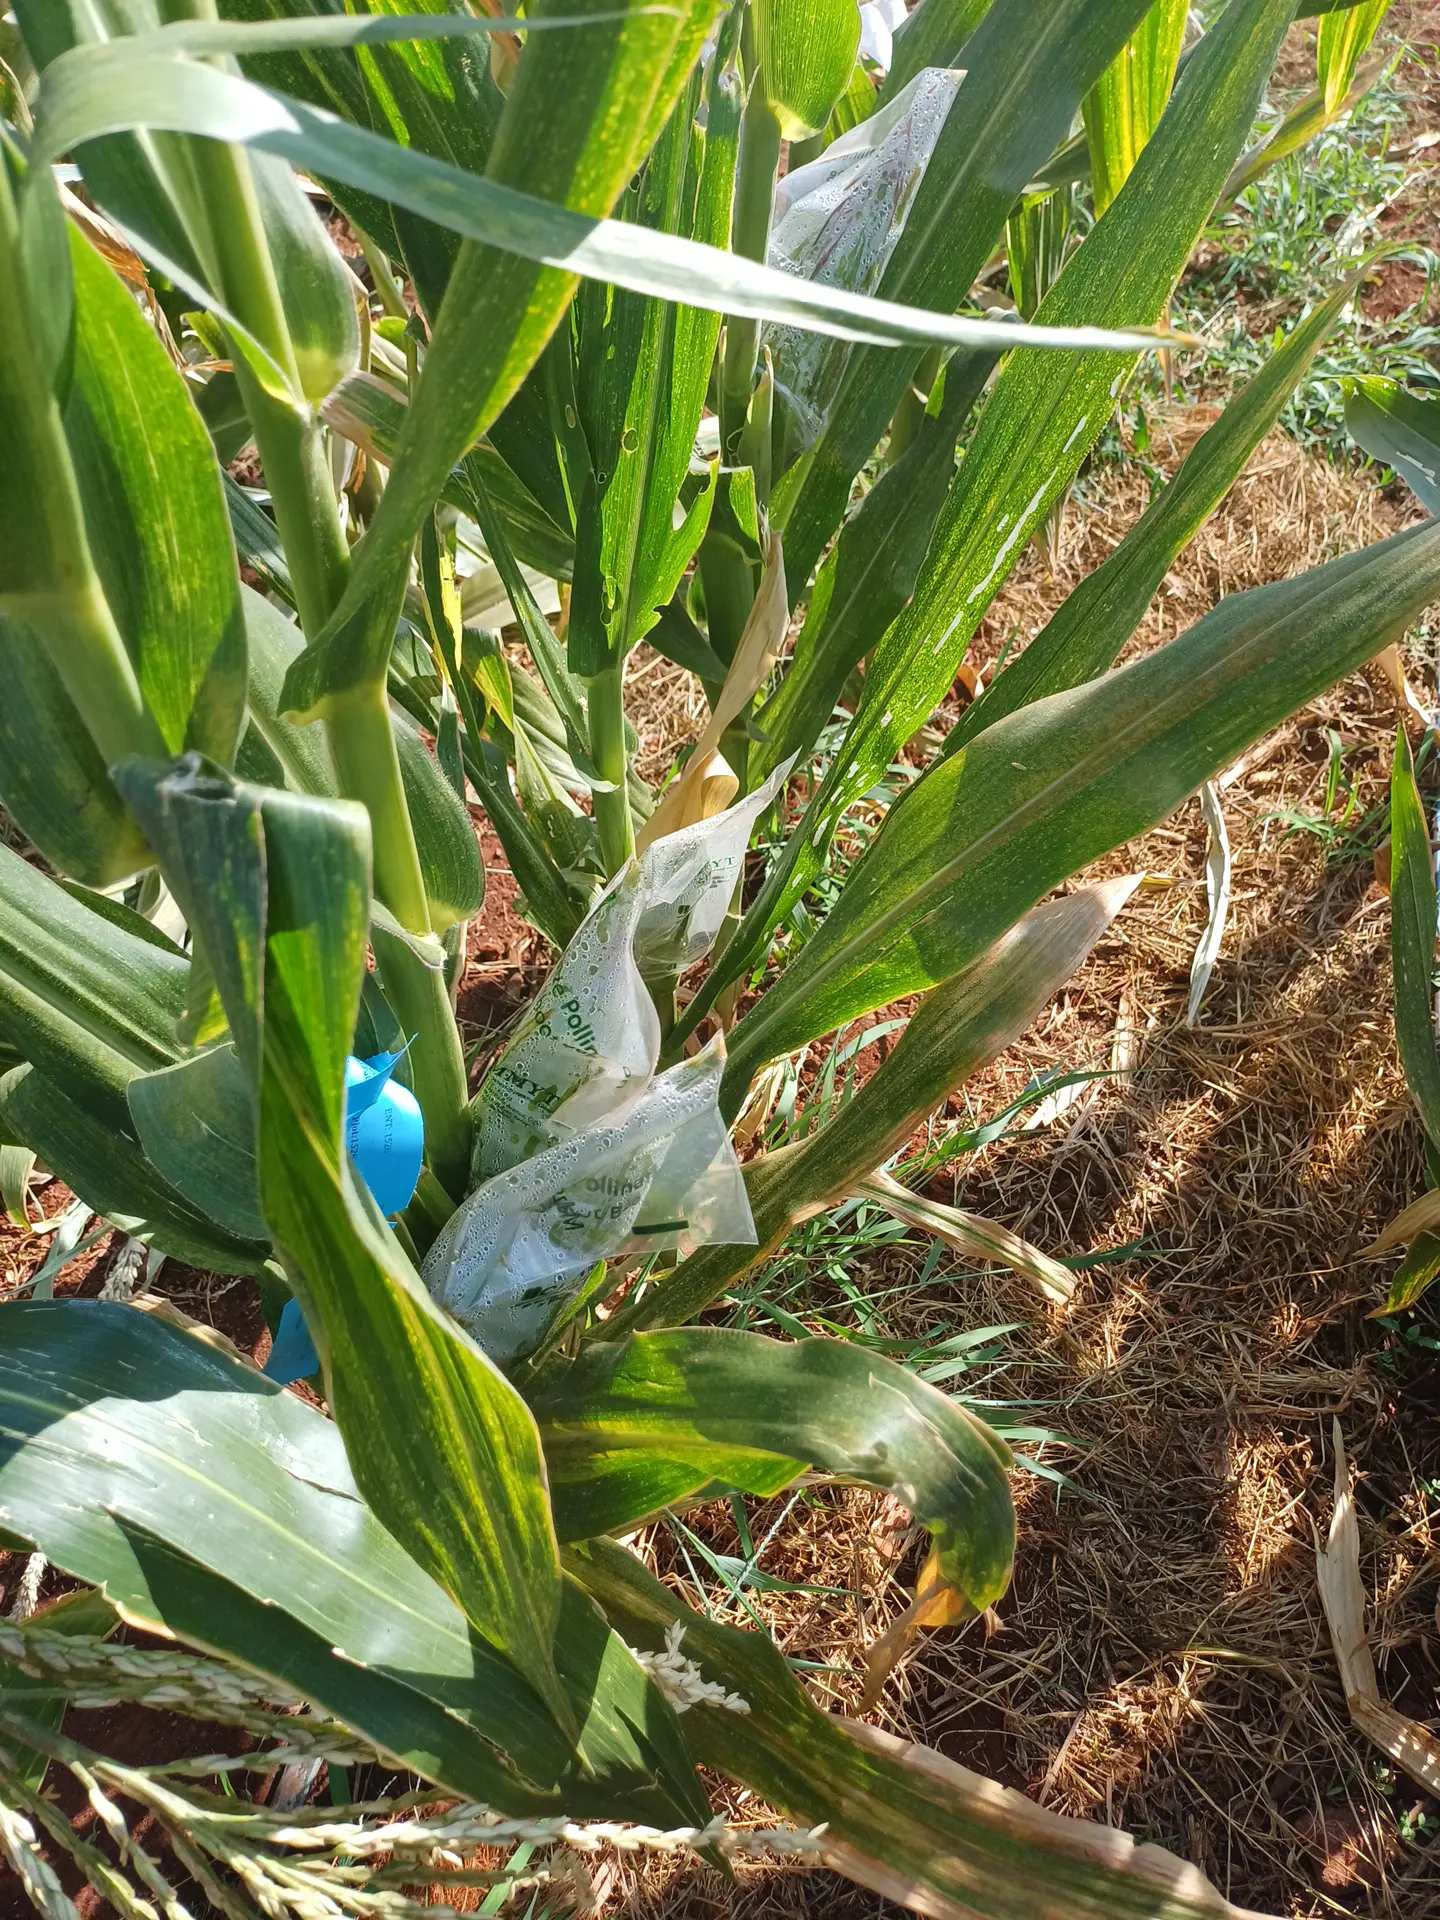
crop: maize
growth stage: flowering
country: Kenya
